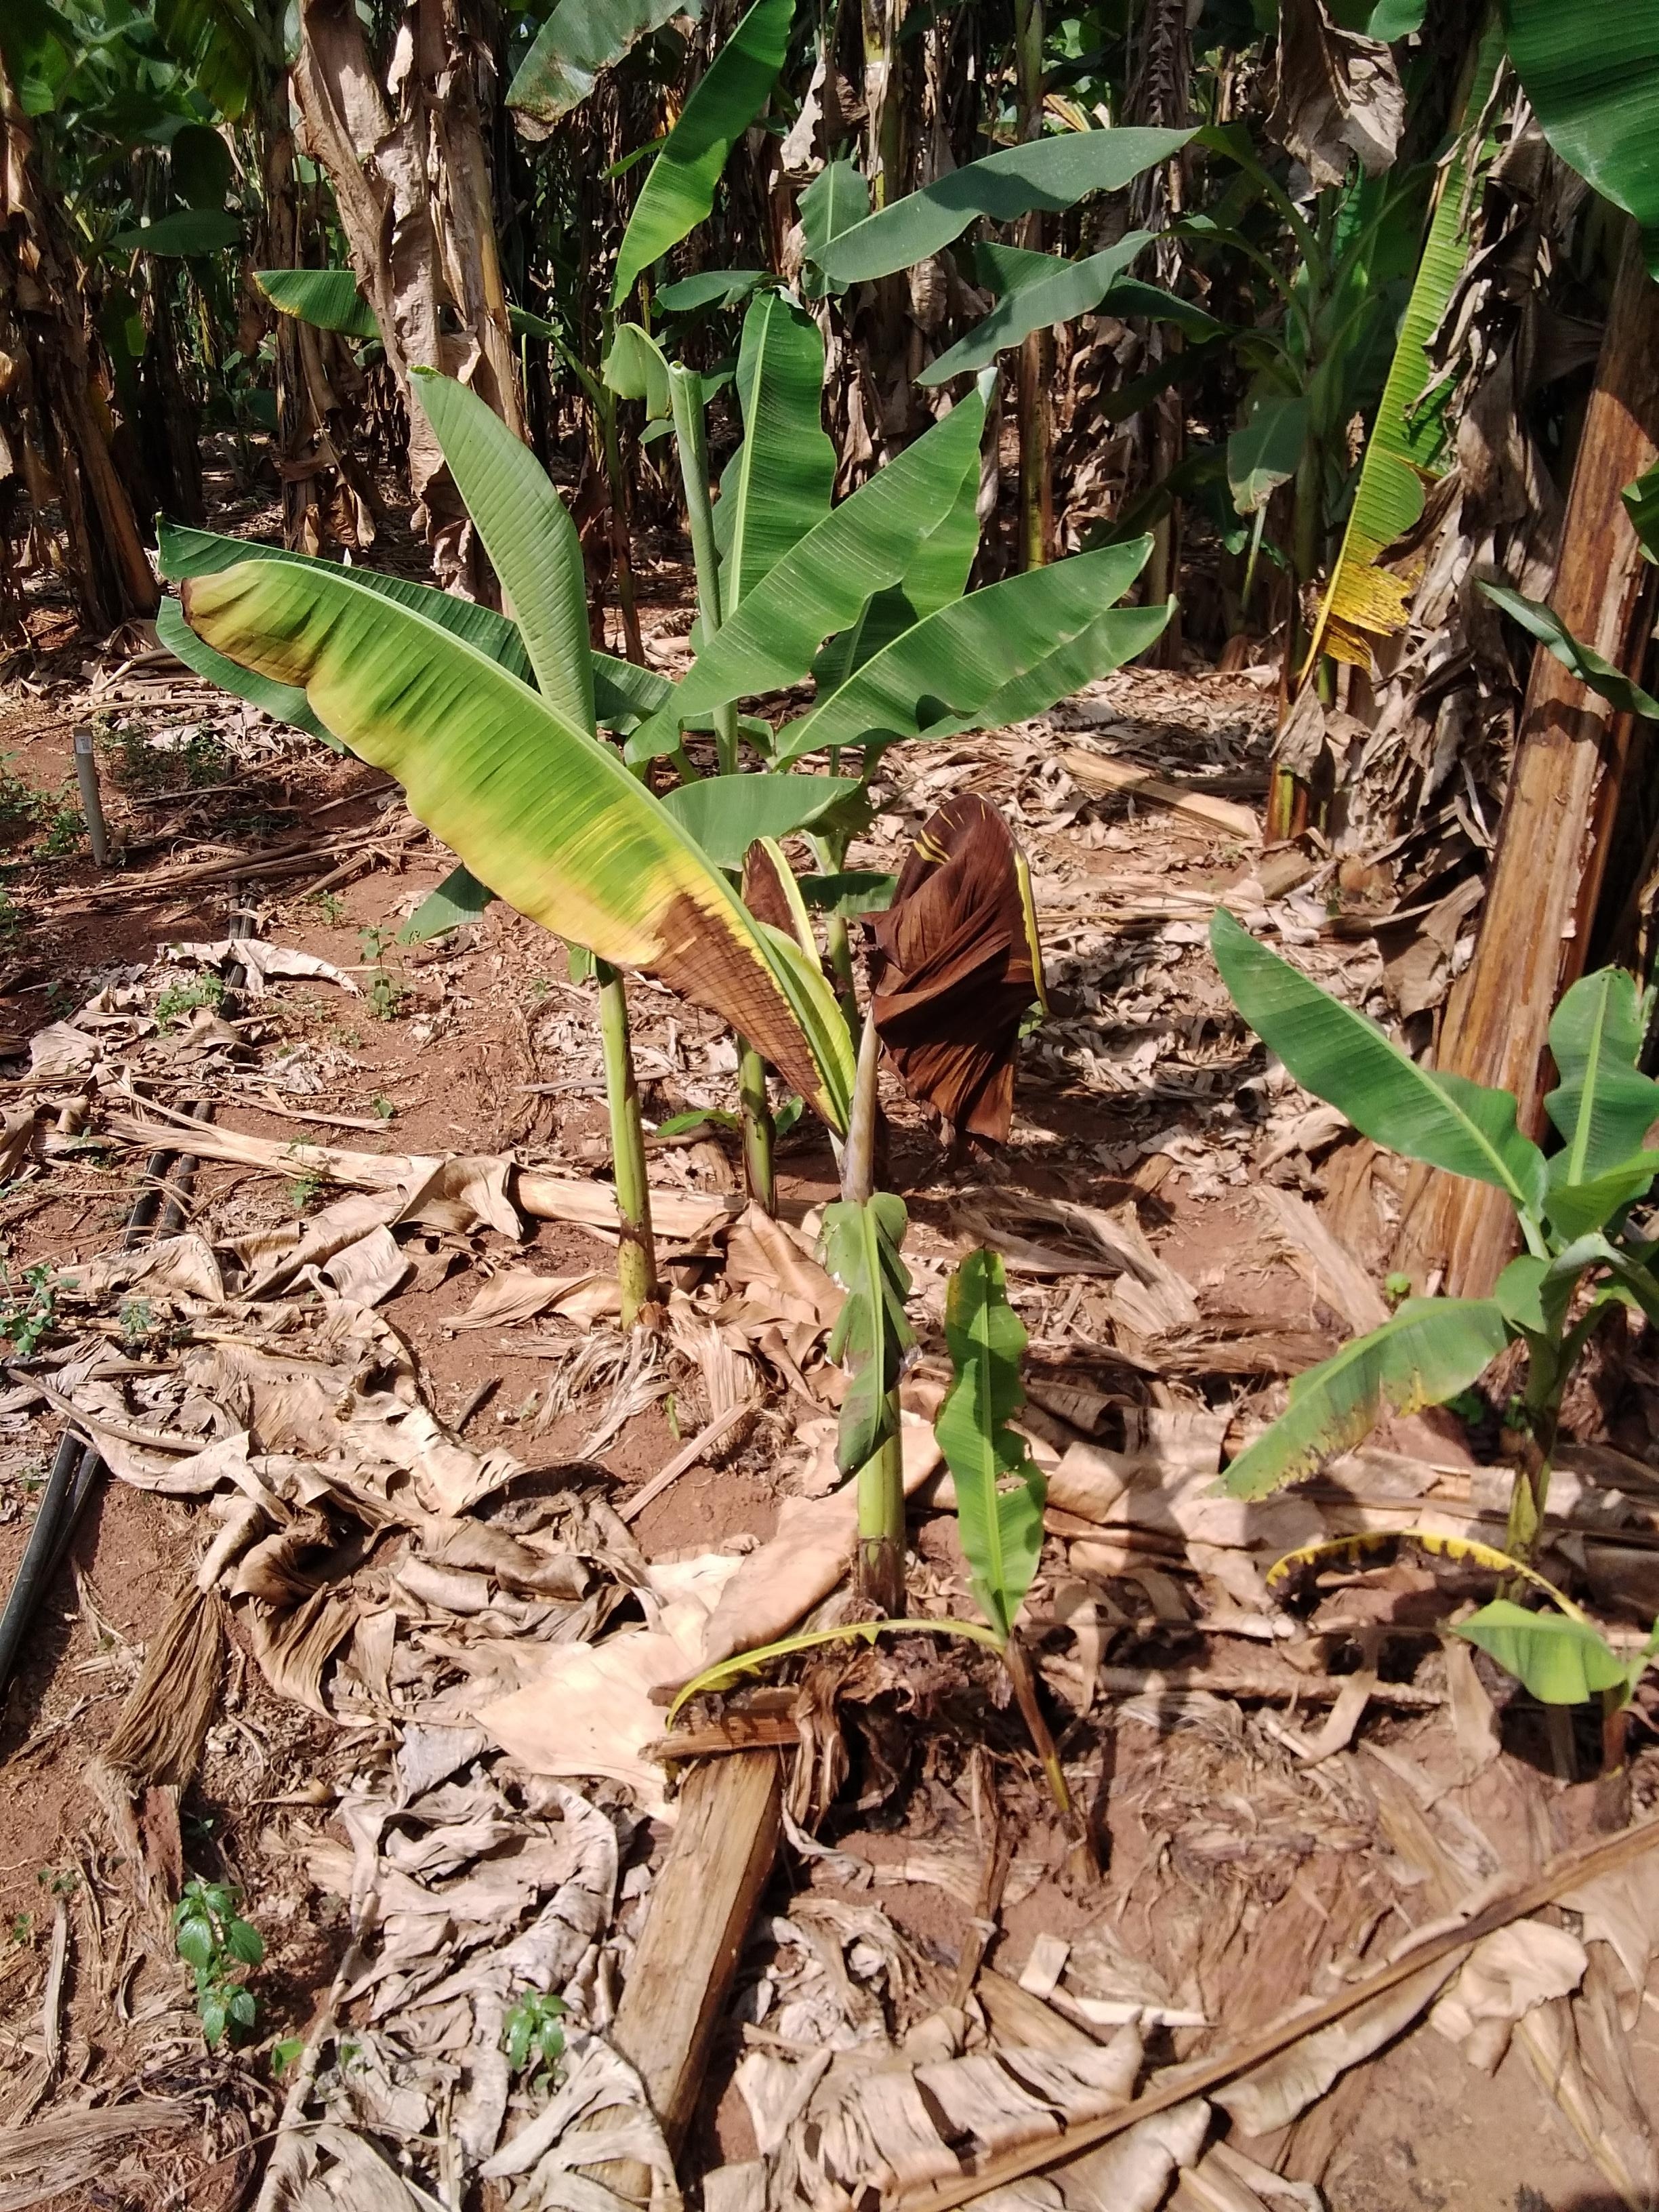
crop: banana
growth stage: vegetative
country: Uganda
